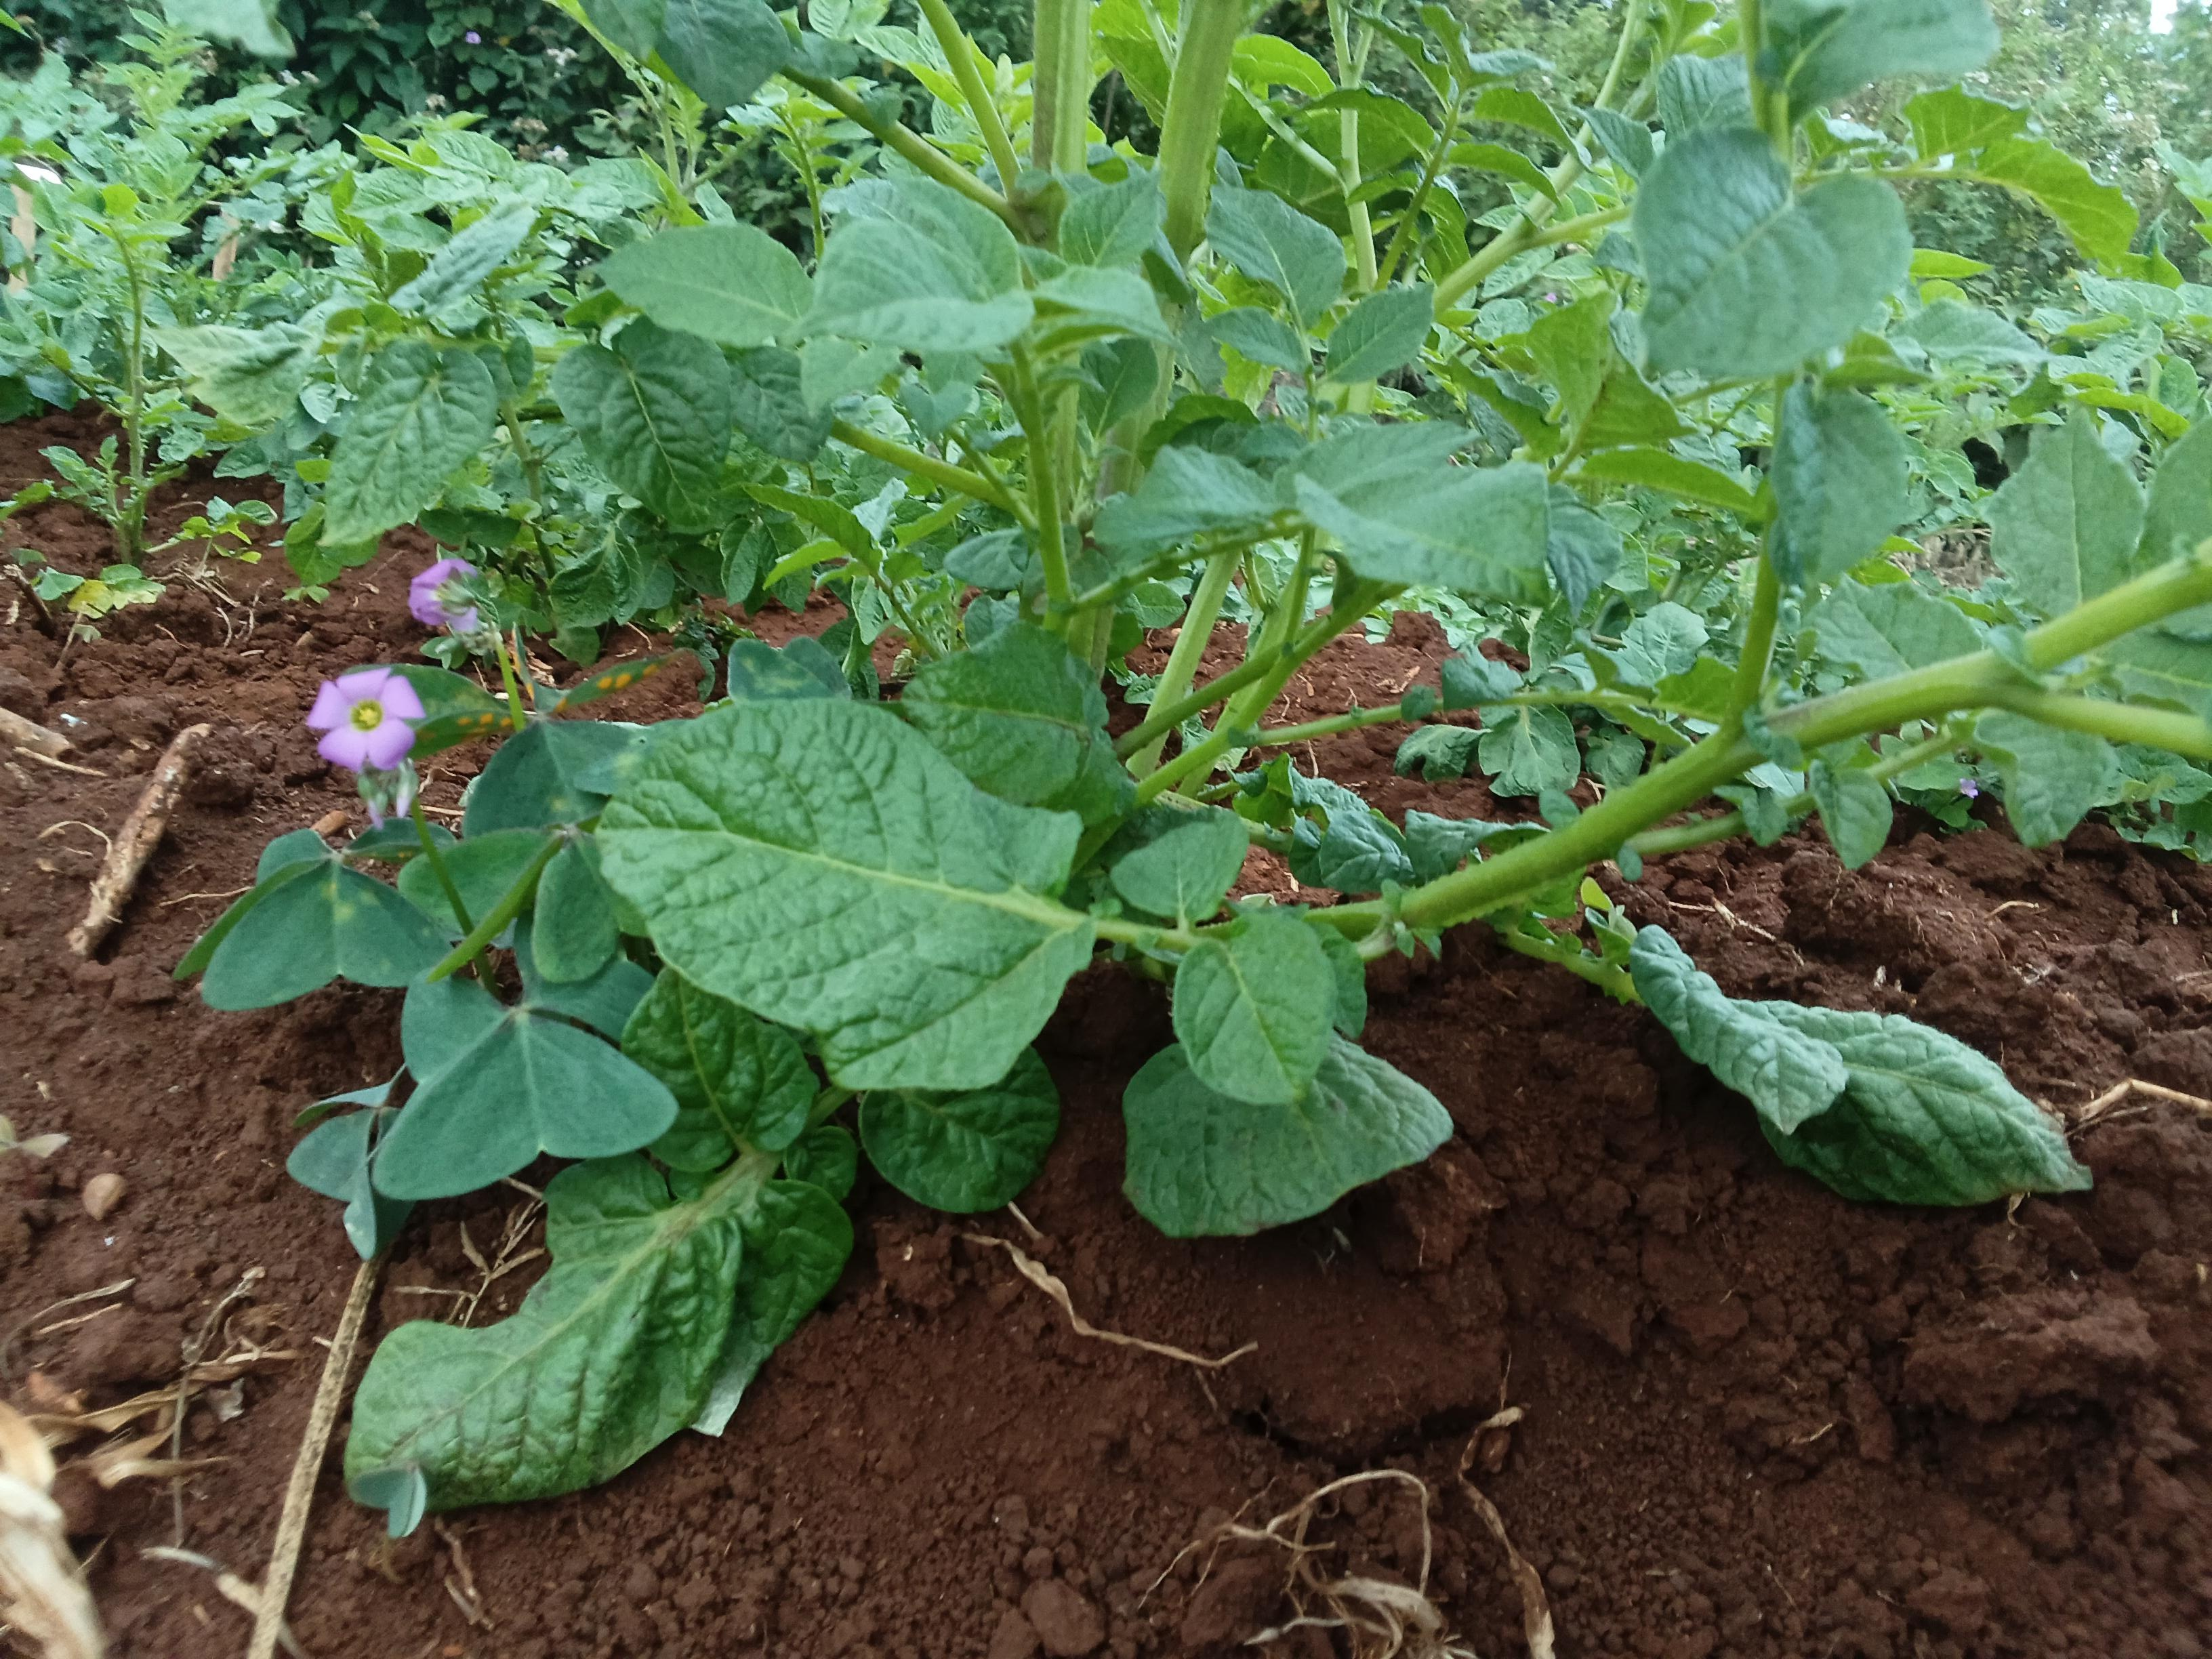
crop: potato
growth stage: vegetative
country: Kenya
